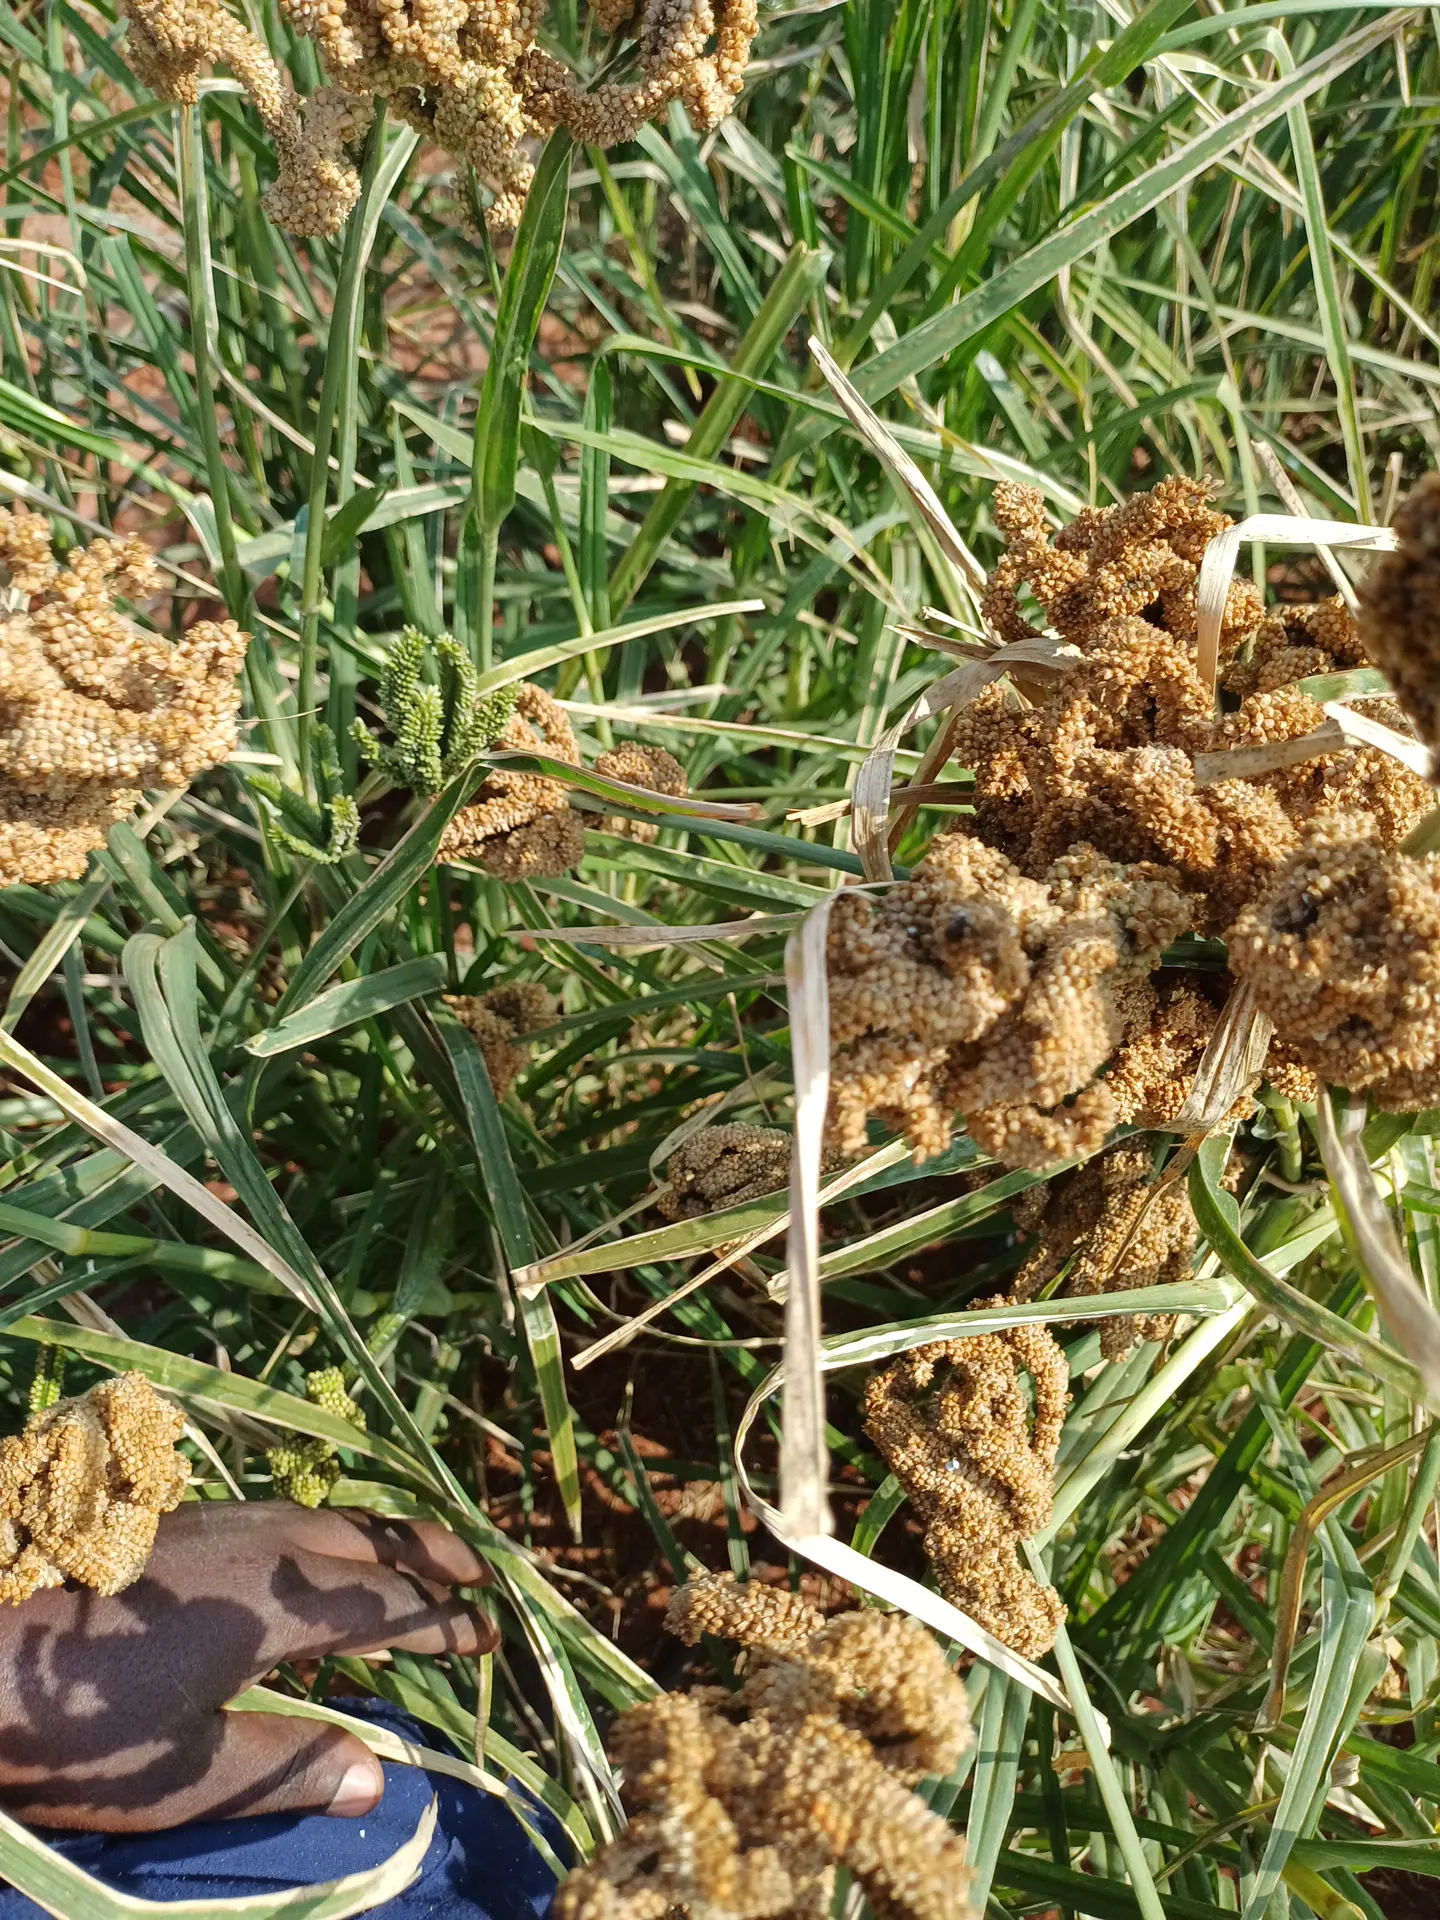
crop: finger millet
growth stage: filling grain
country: Kenya
